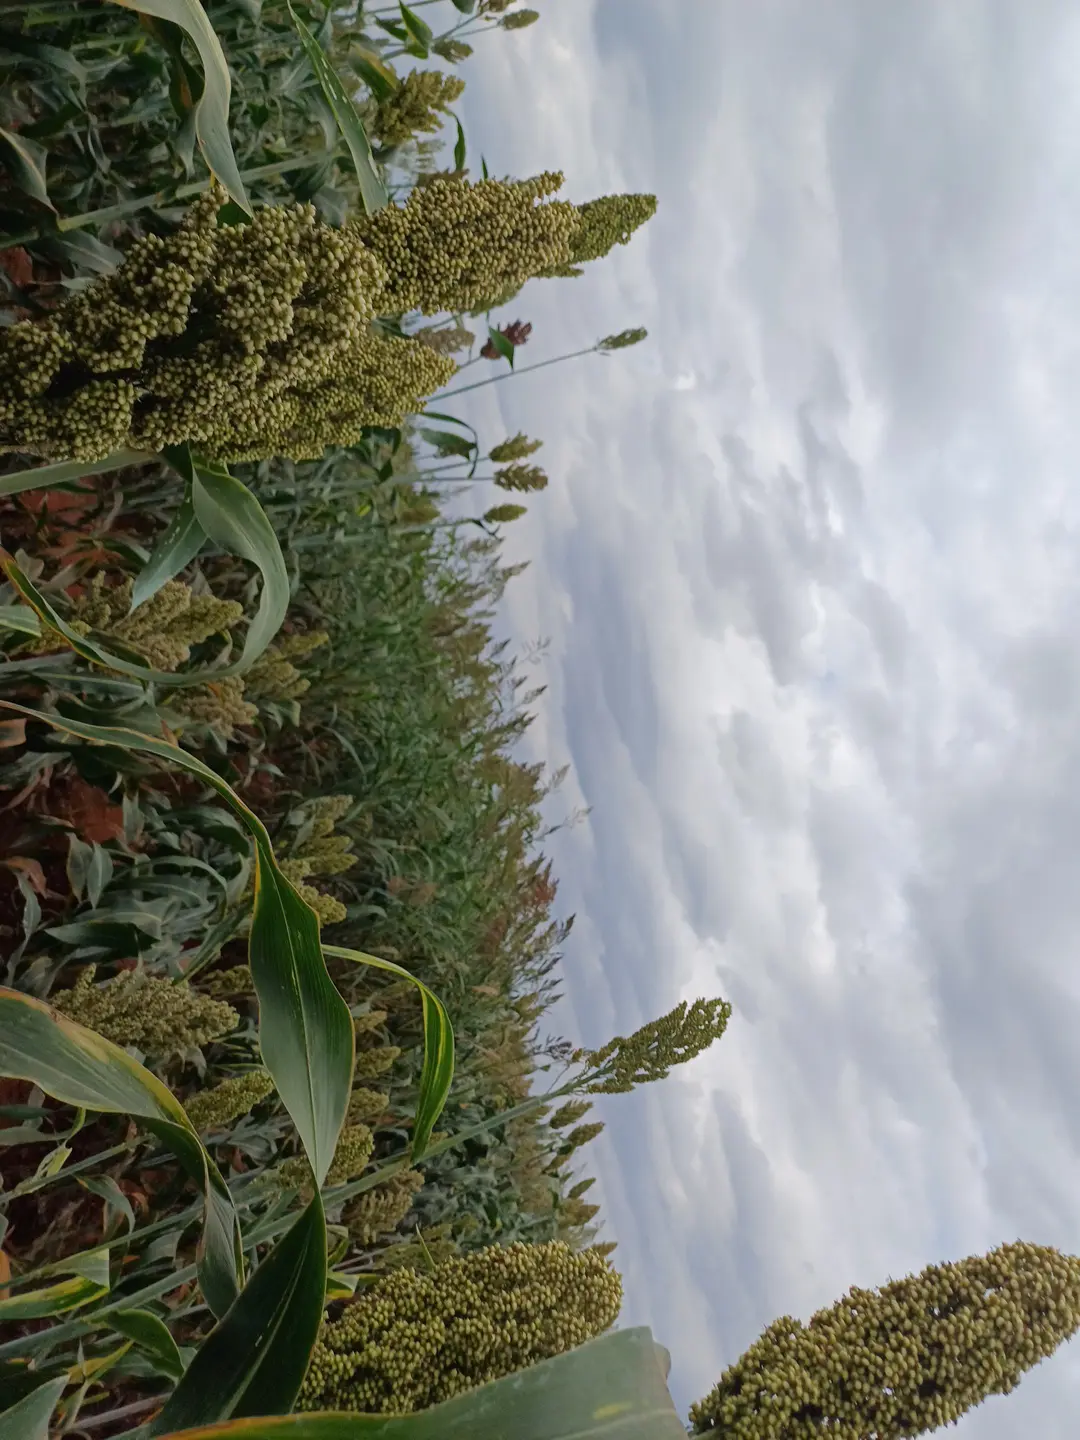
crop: sorghum
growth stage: filling grain
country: Kenya
